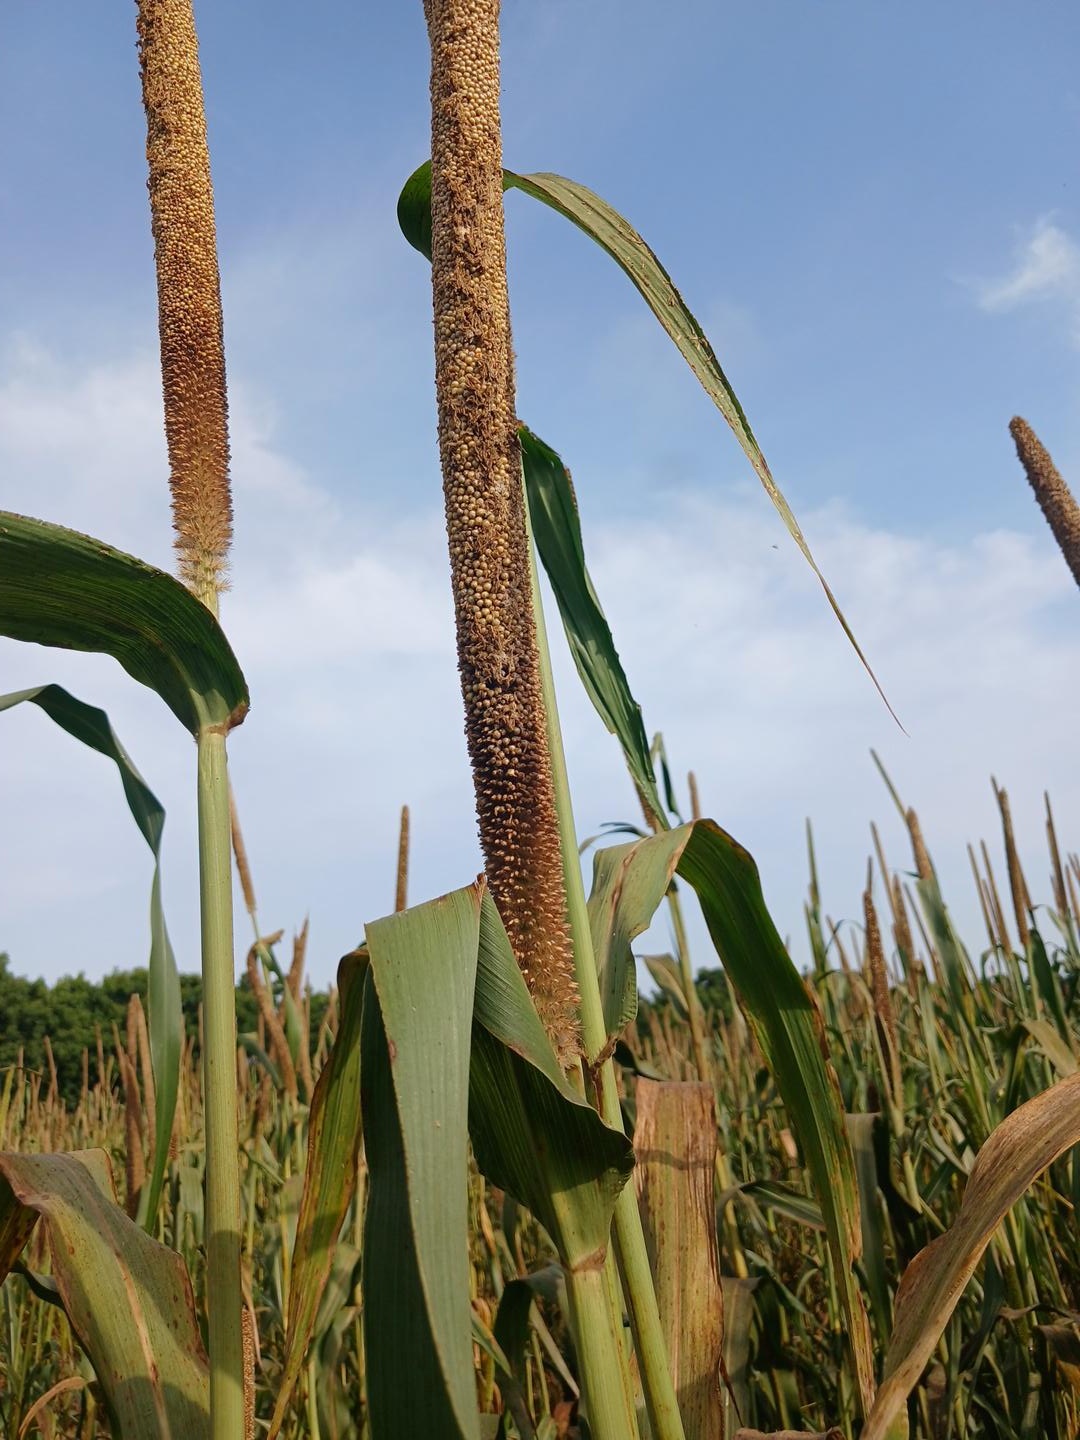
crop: pearl millet
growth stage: maturity
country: Senegal
